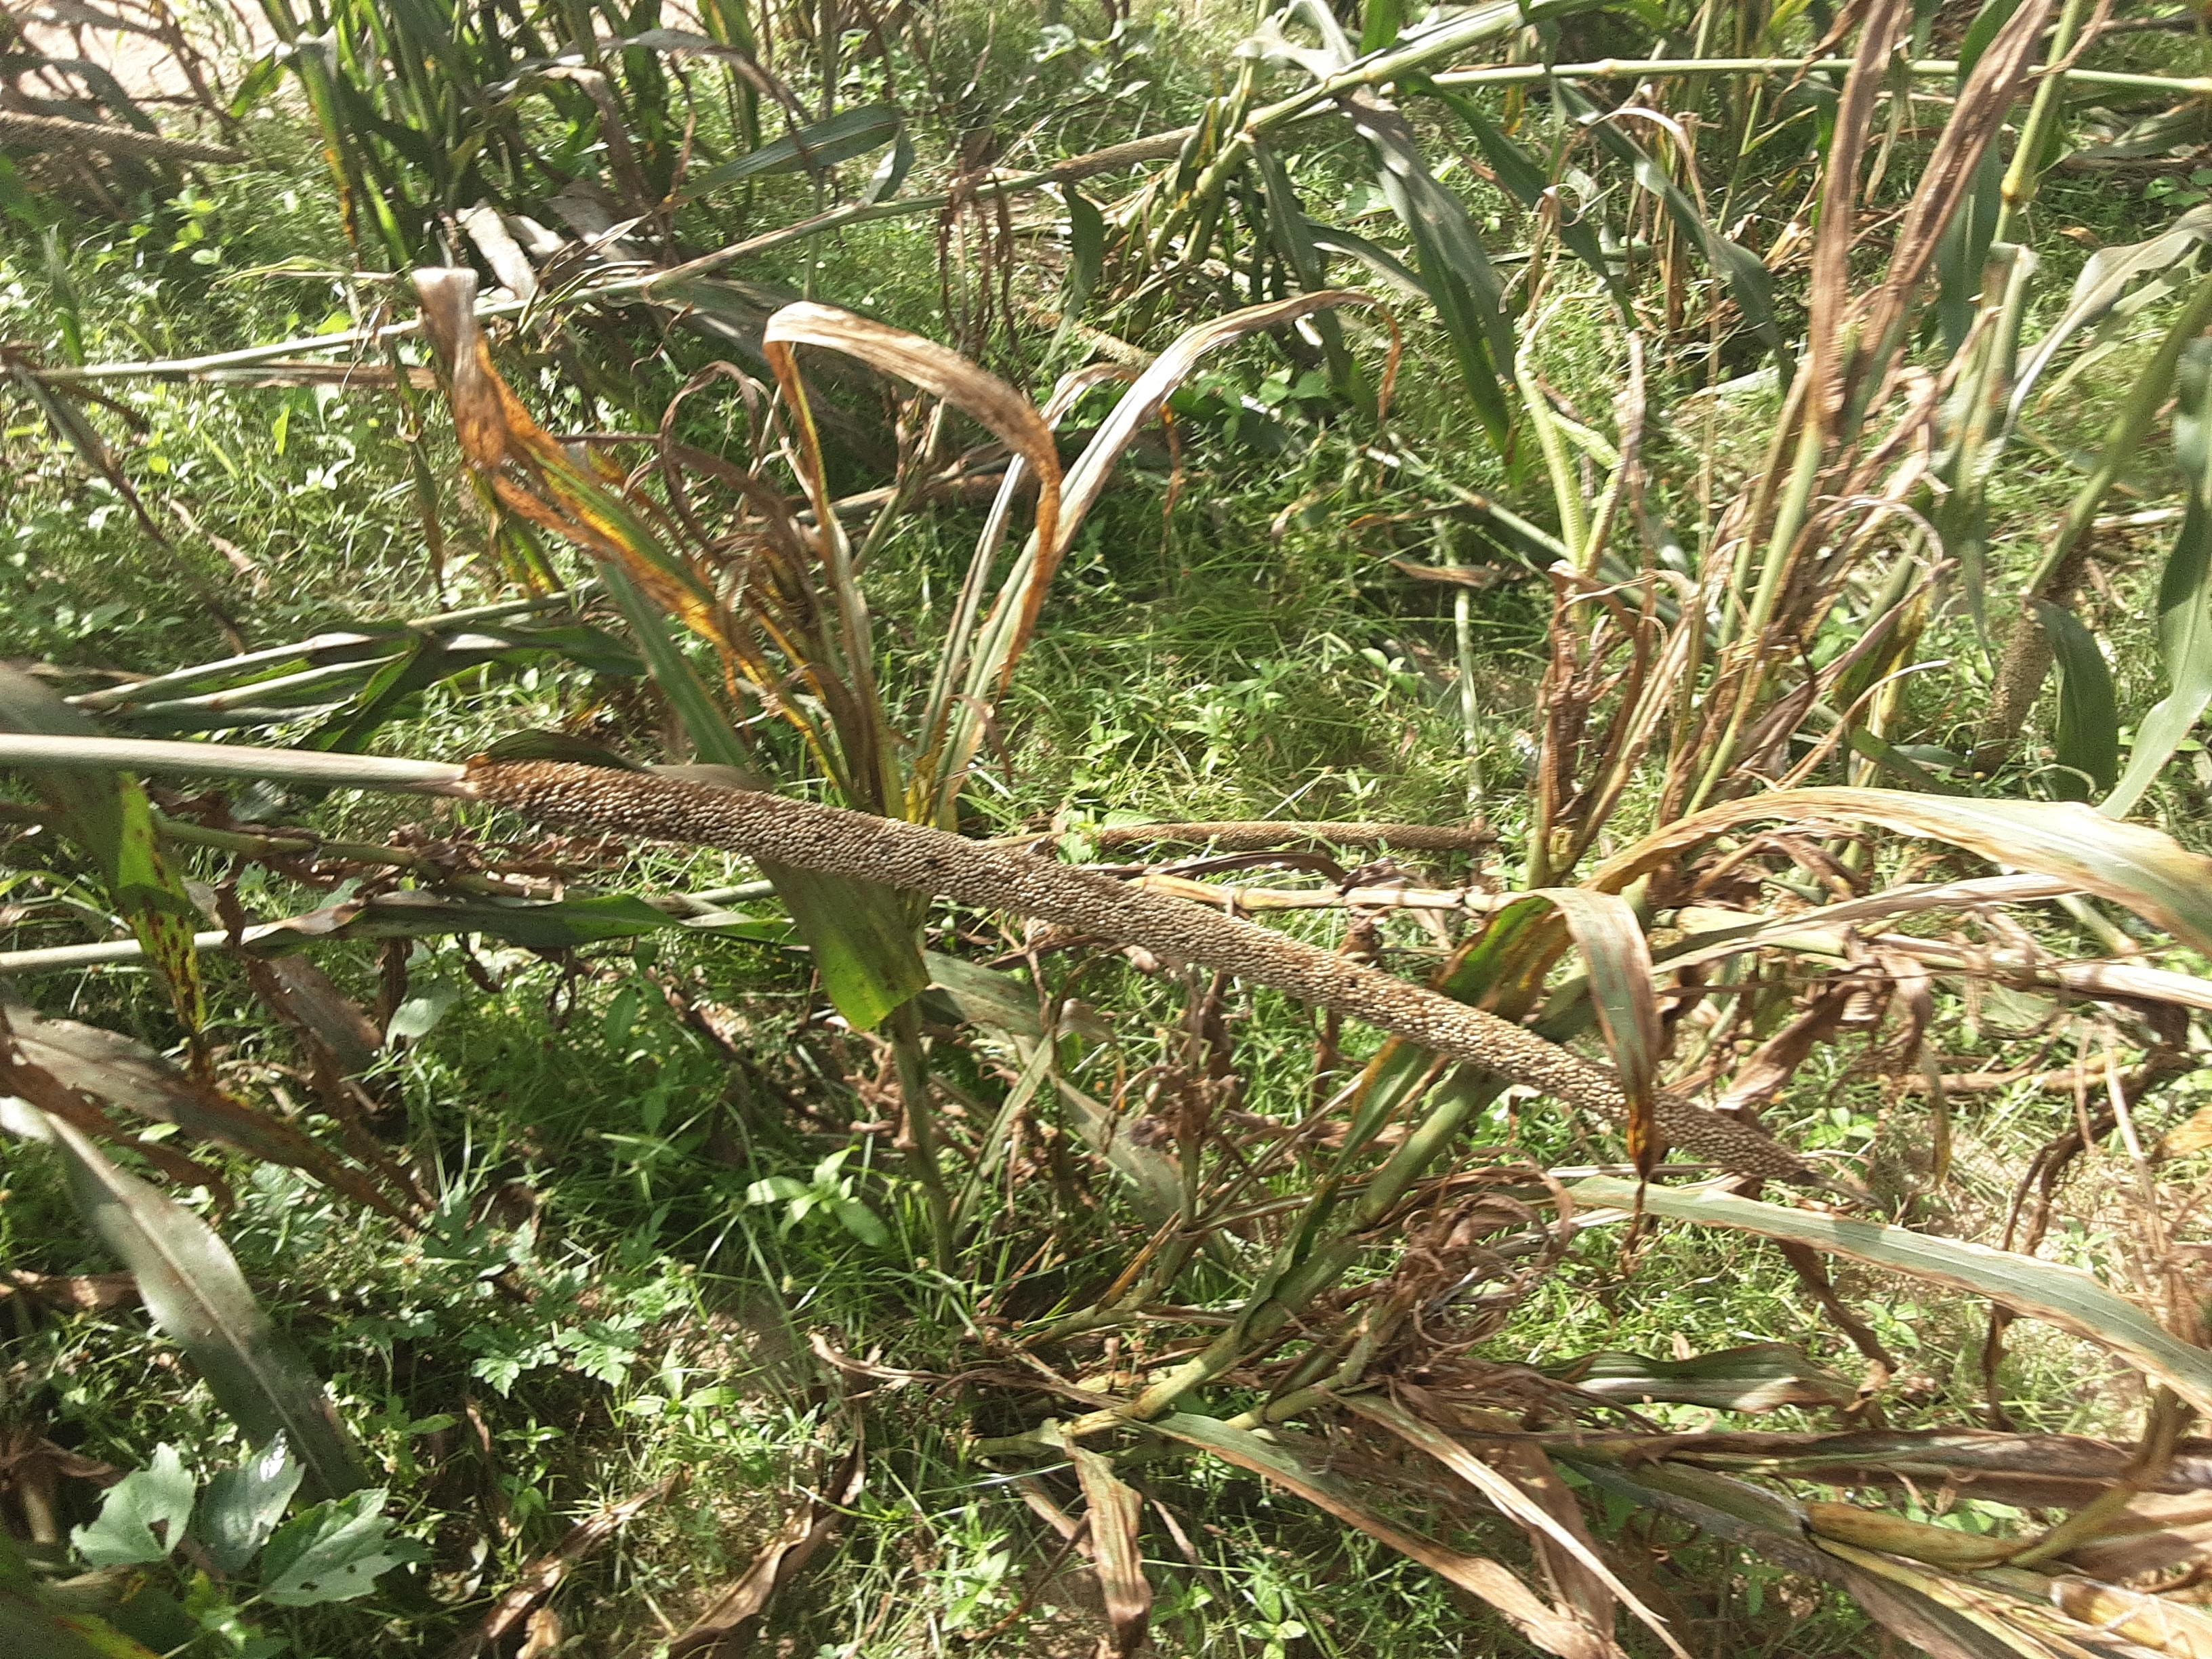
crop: pearl millet
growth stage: filling grain
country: Senegal
